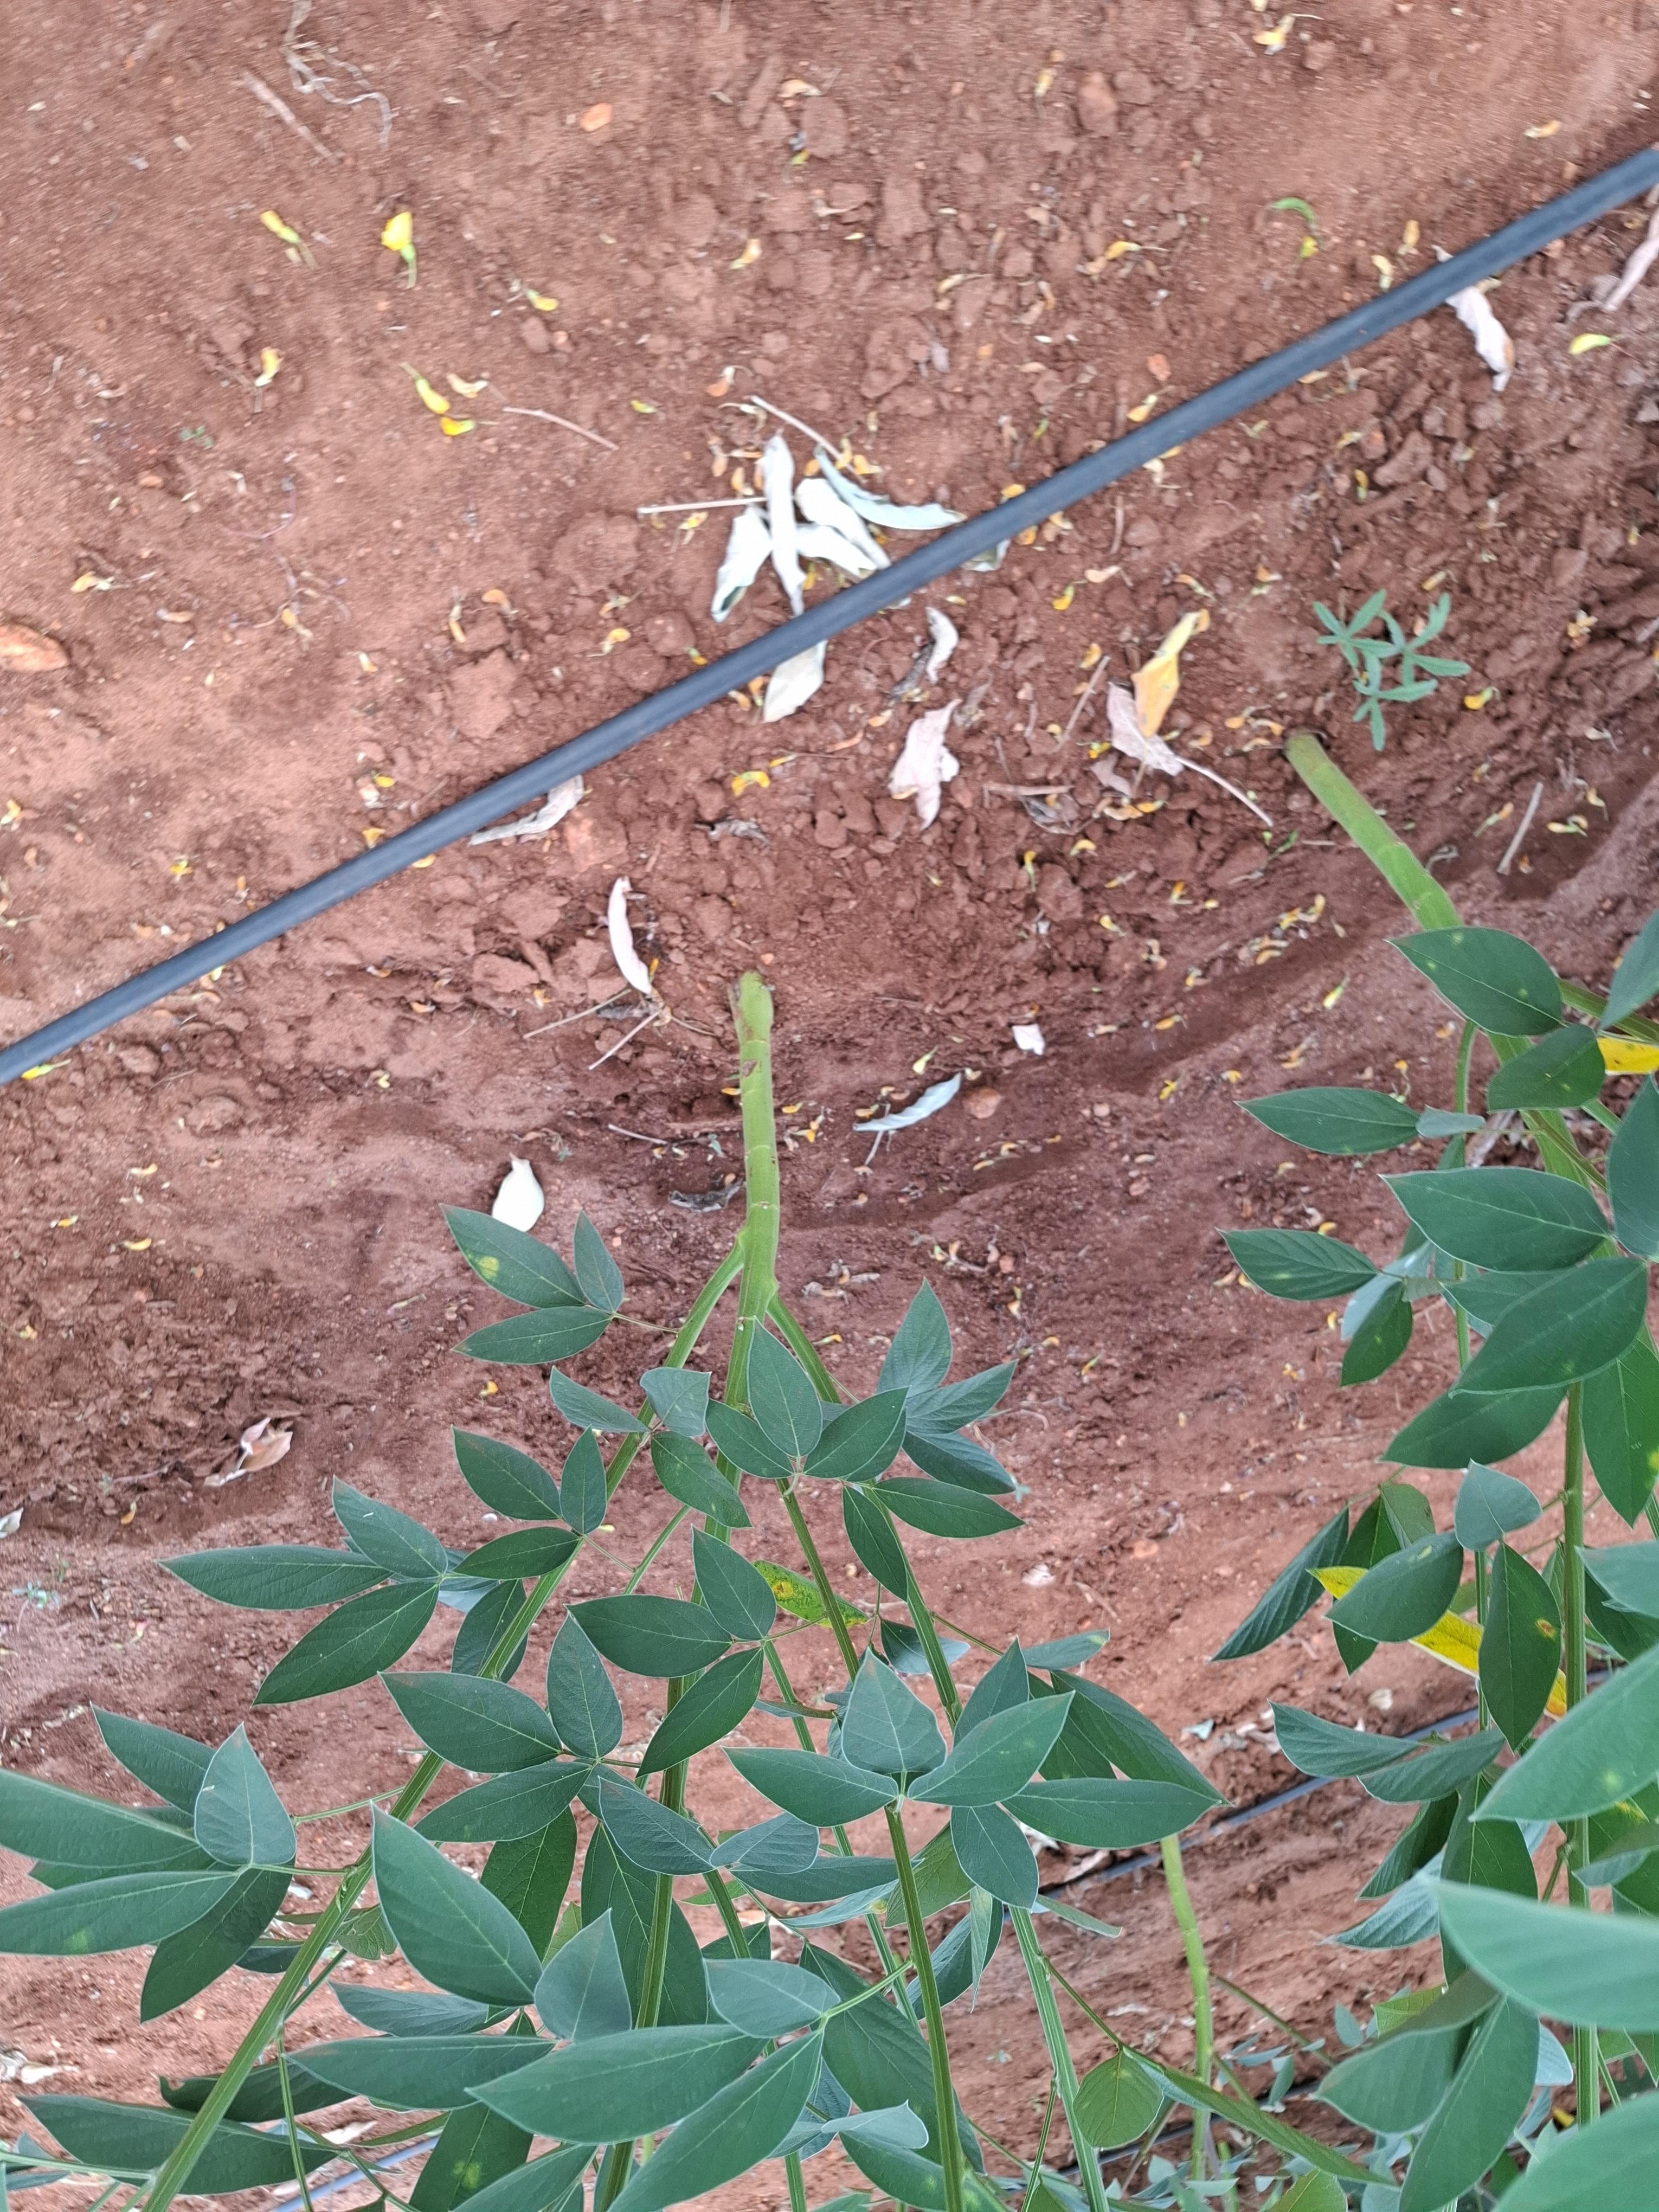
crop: pigeonpea
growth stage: flowering
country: Kenya
